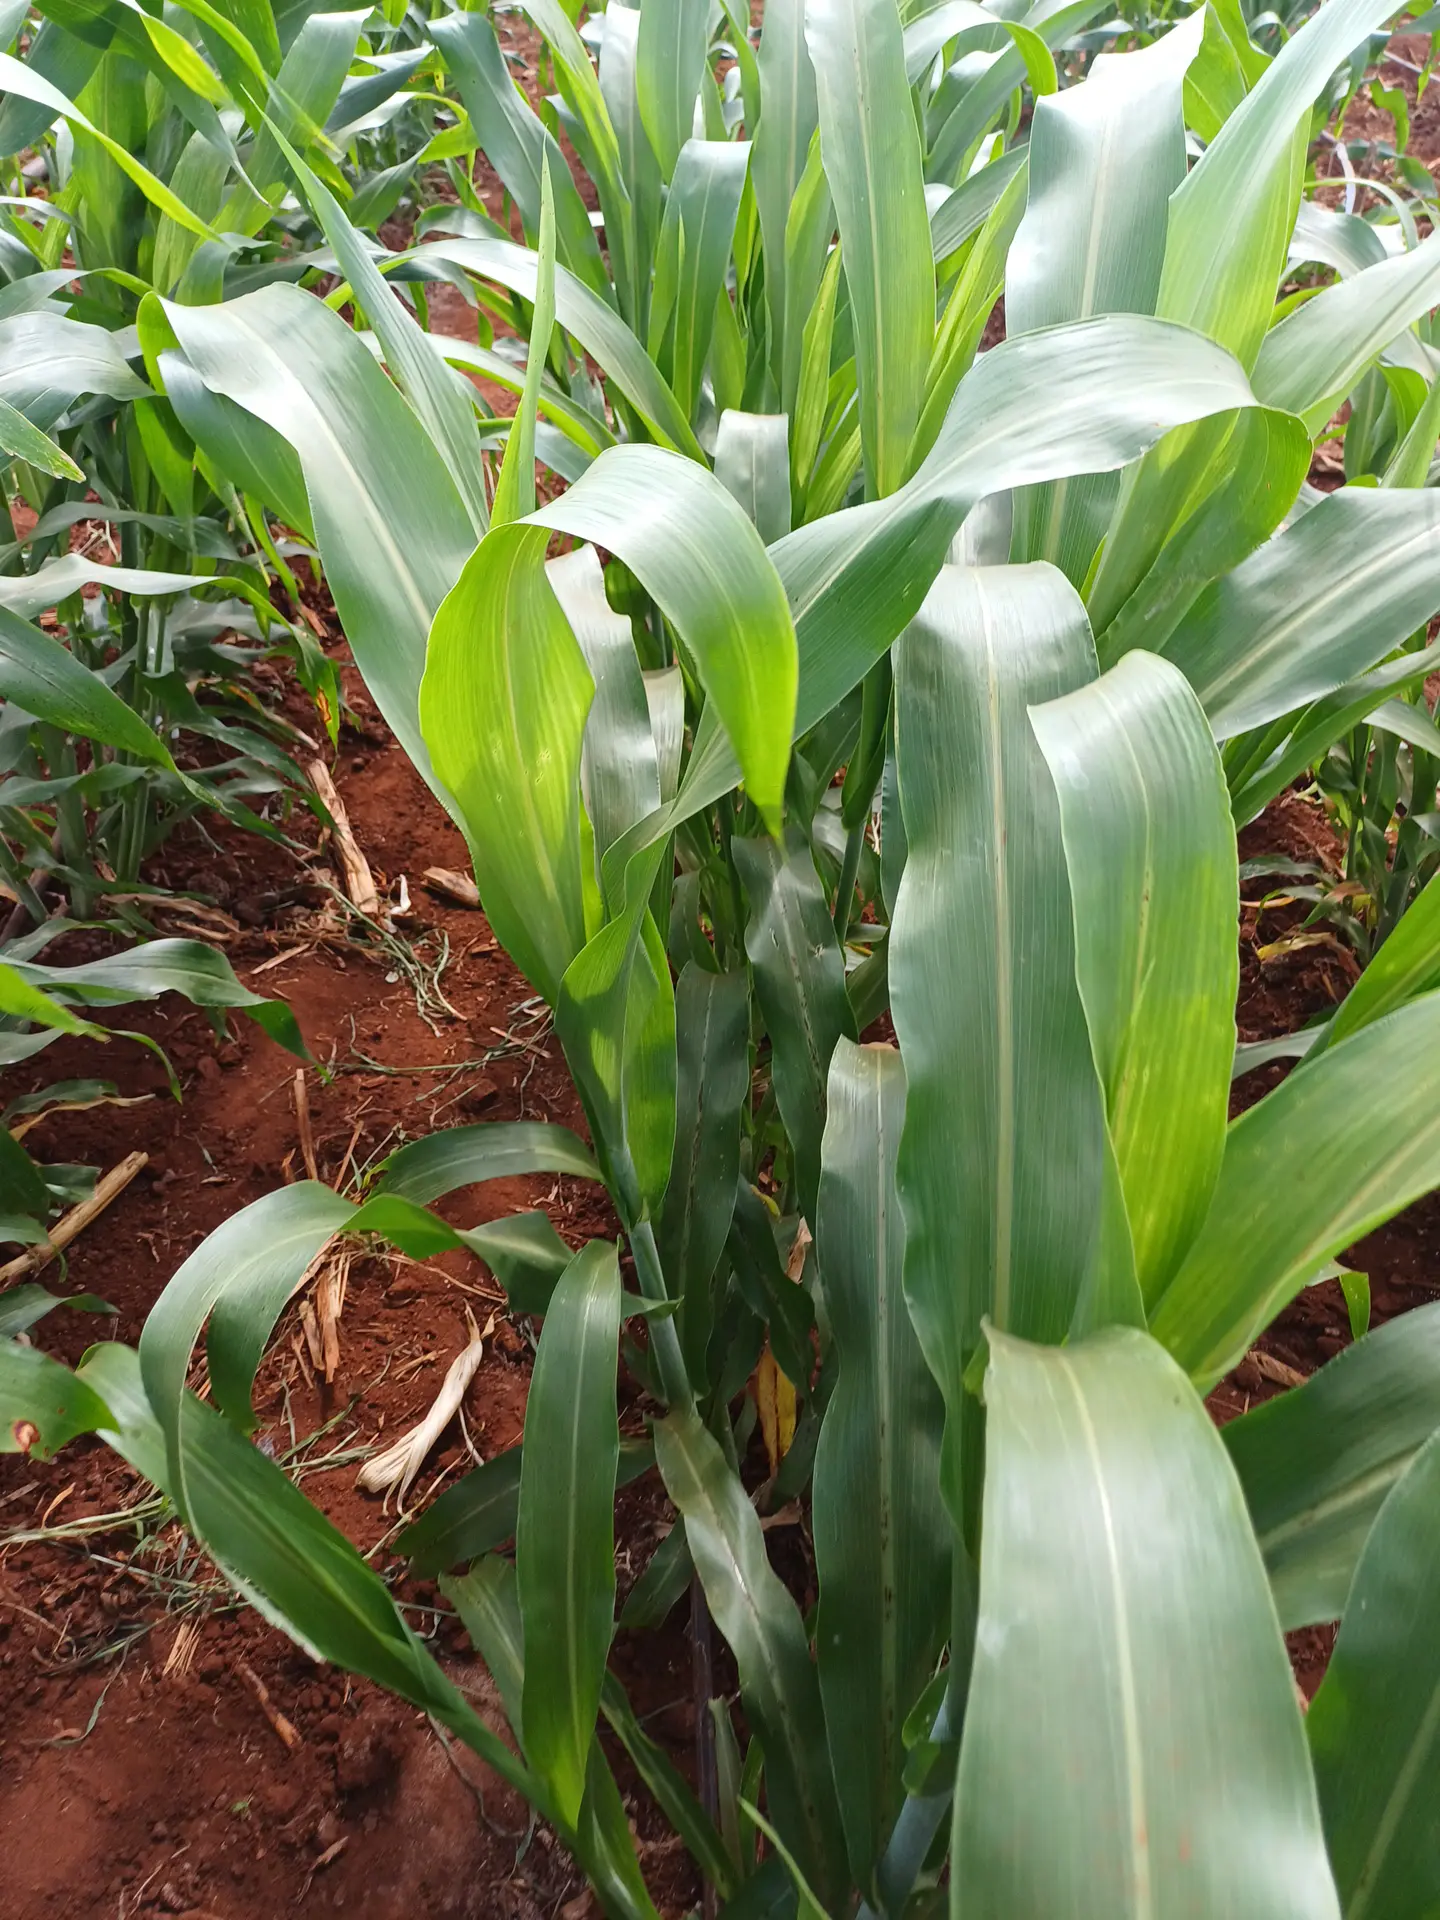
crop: sorghum
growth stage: vegetative
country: Kenya
